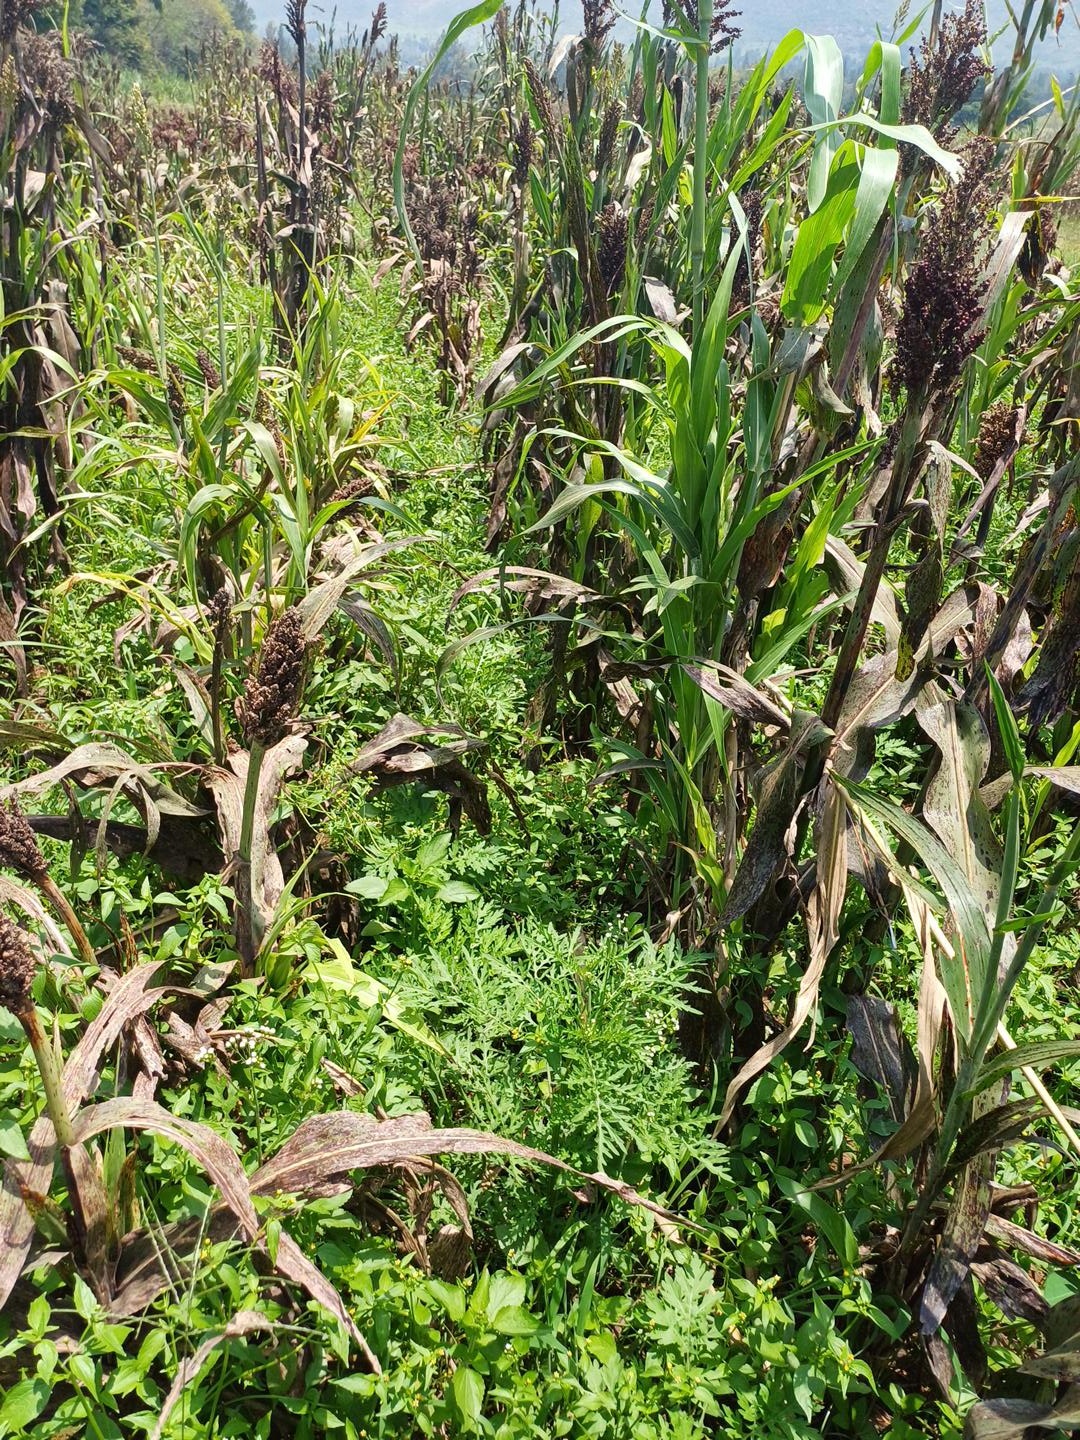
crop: sorghum
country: Kenya
